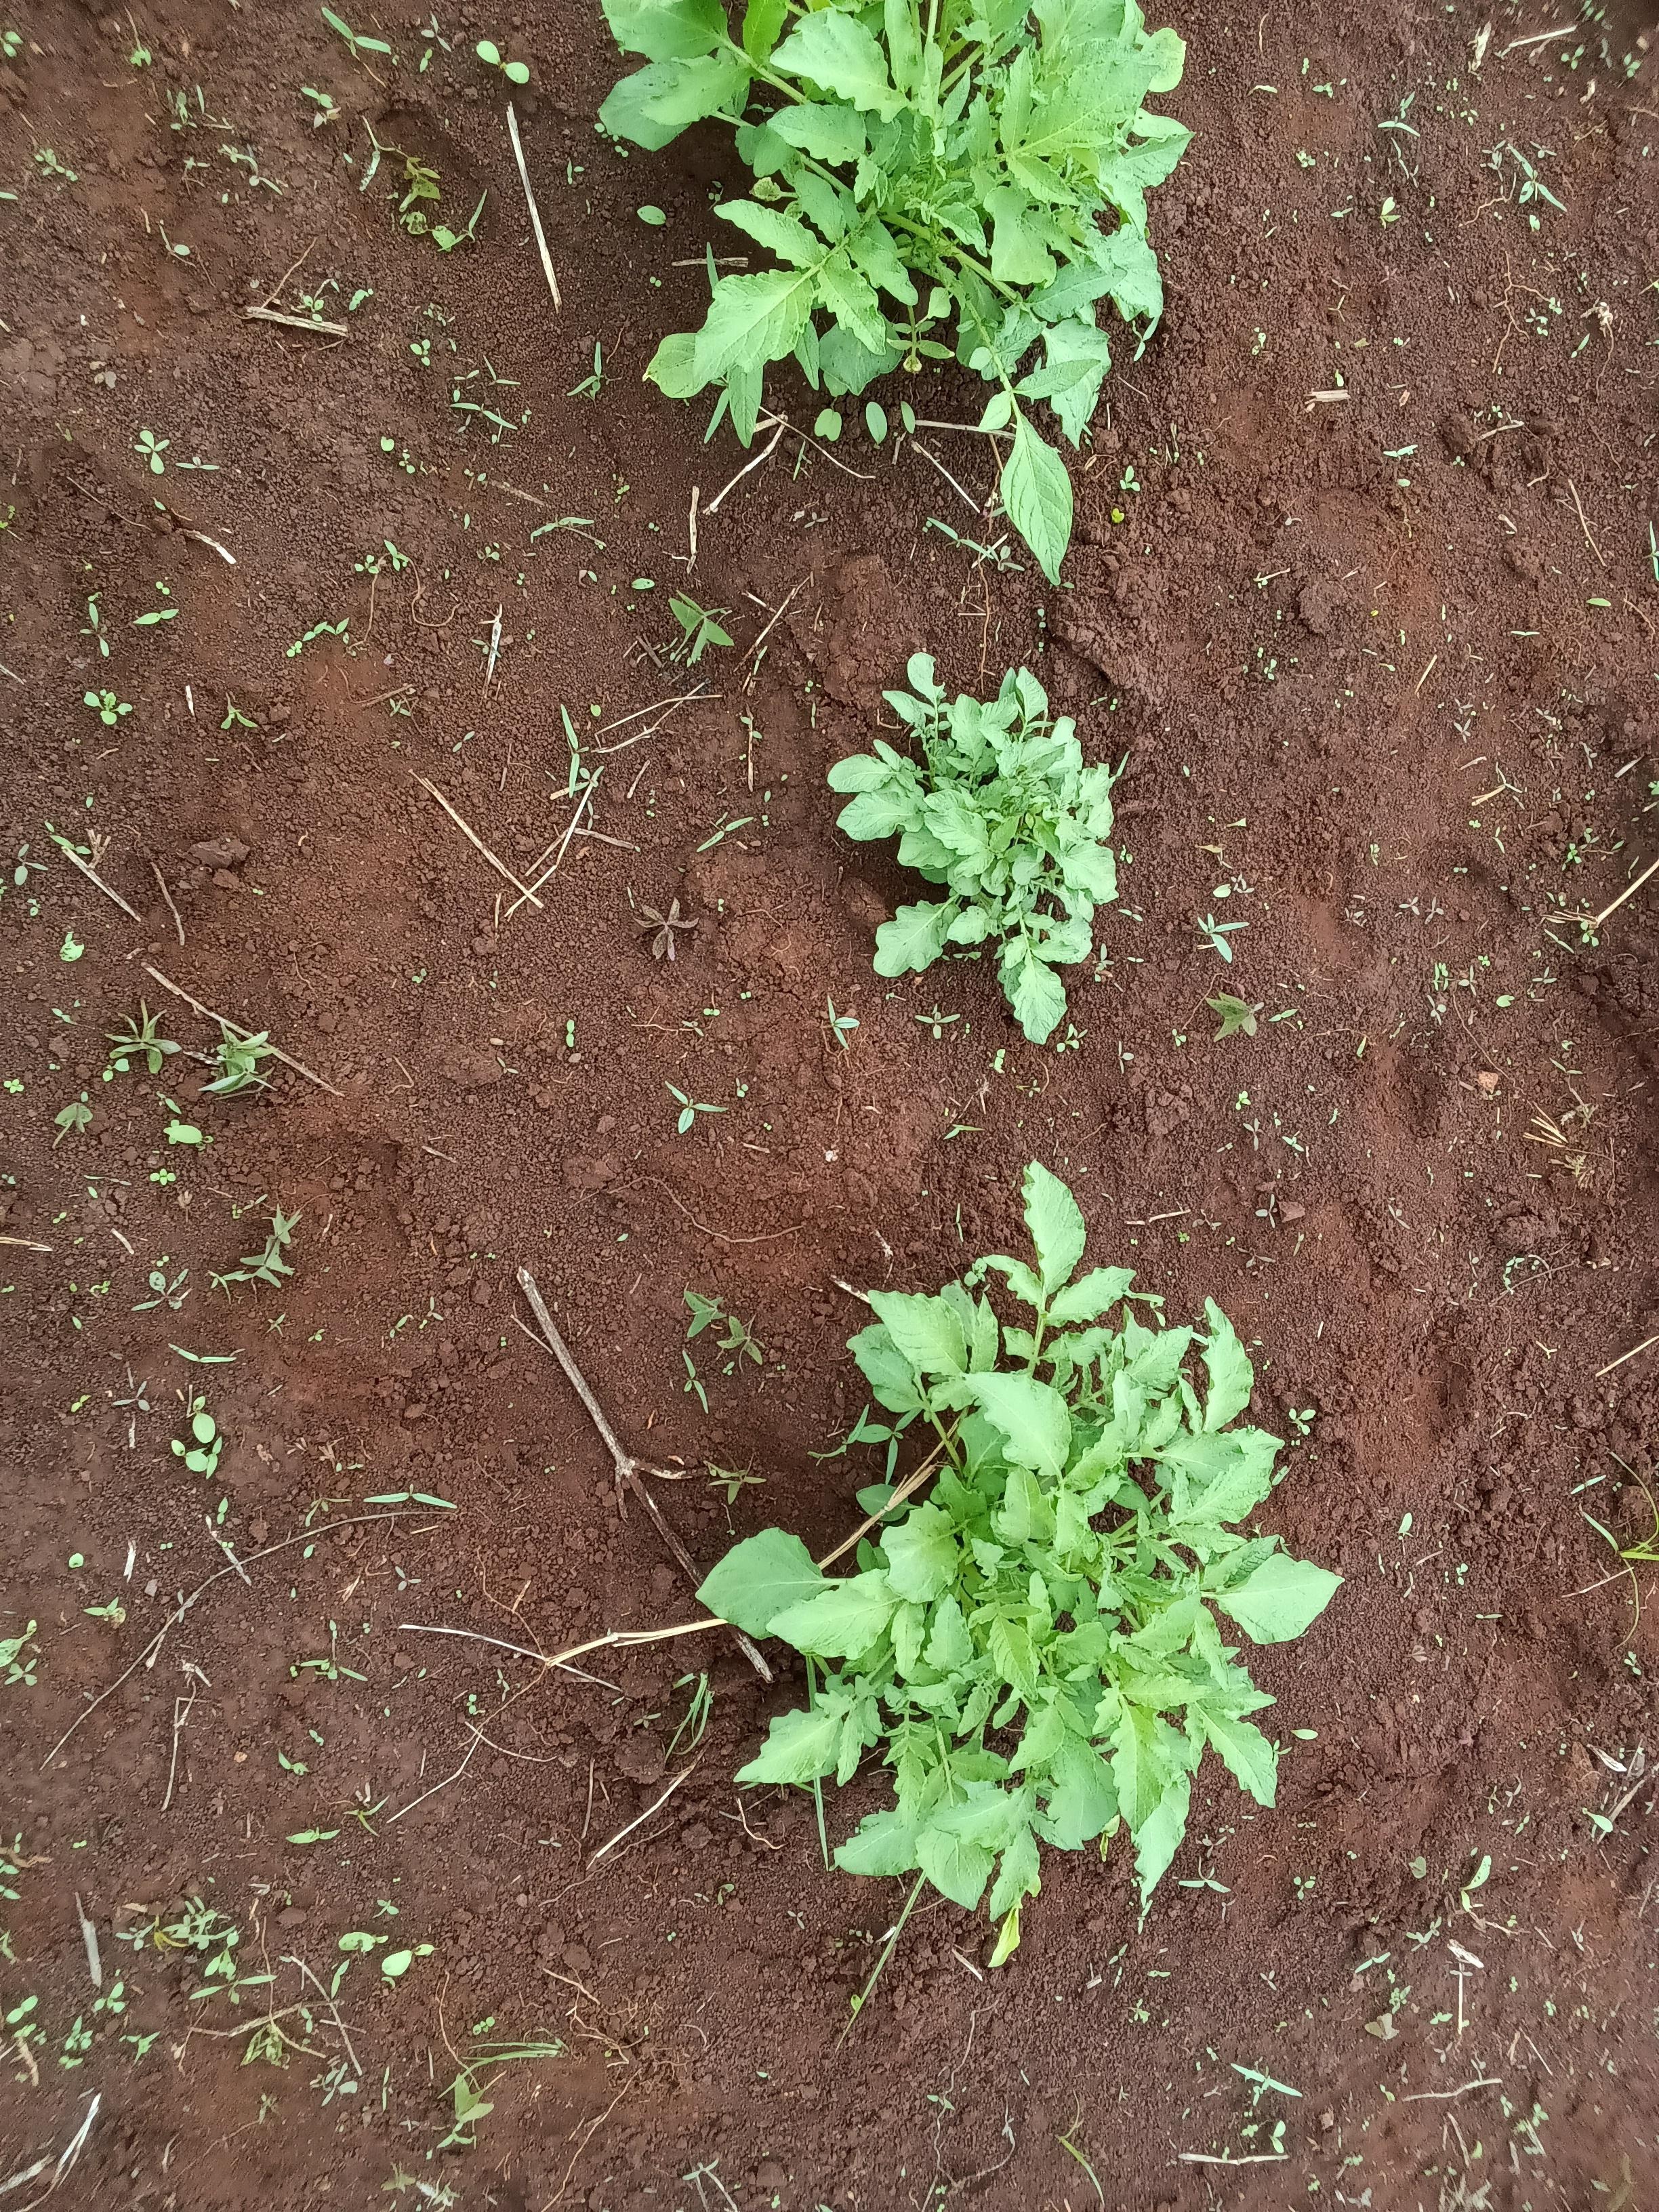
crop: potato
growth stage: sprouting emergence
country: Kenya
